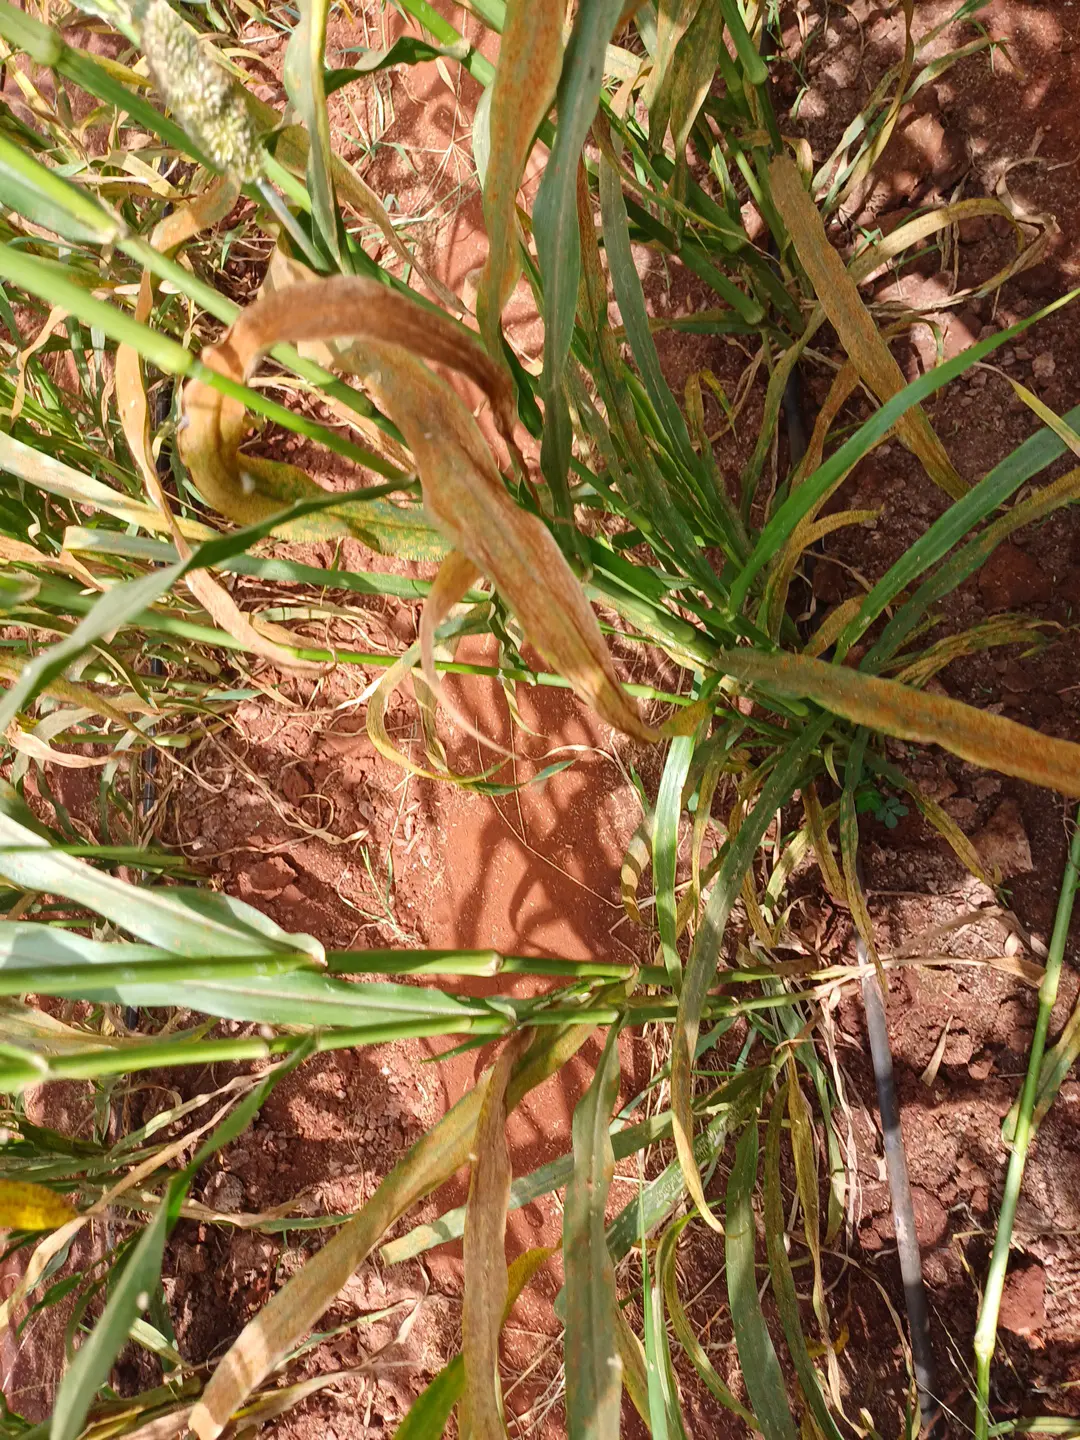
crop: pearl millet
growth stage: filling grain
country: Kenya
